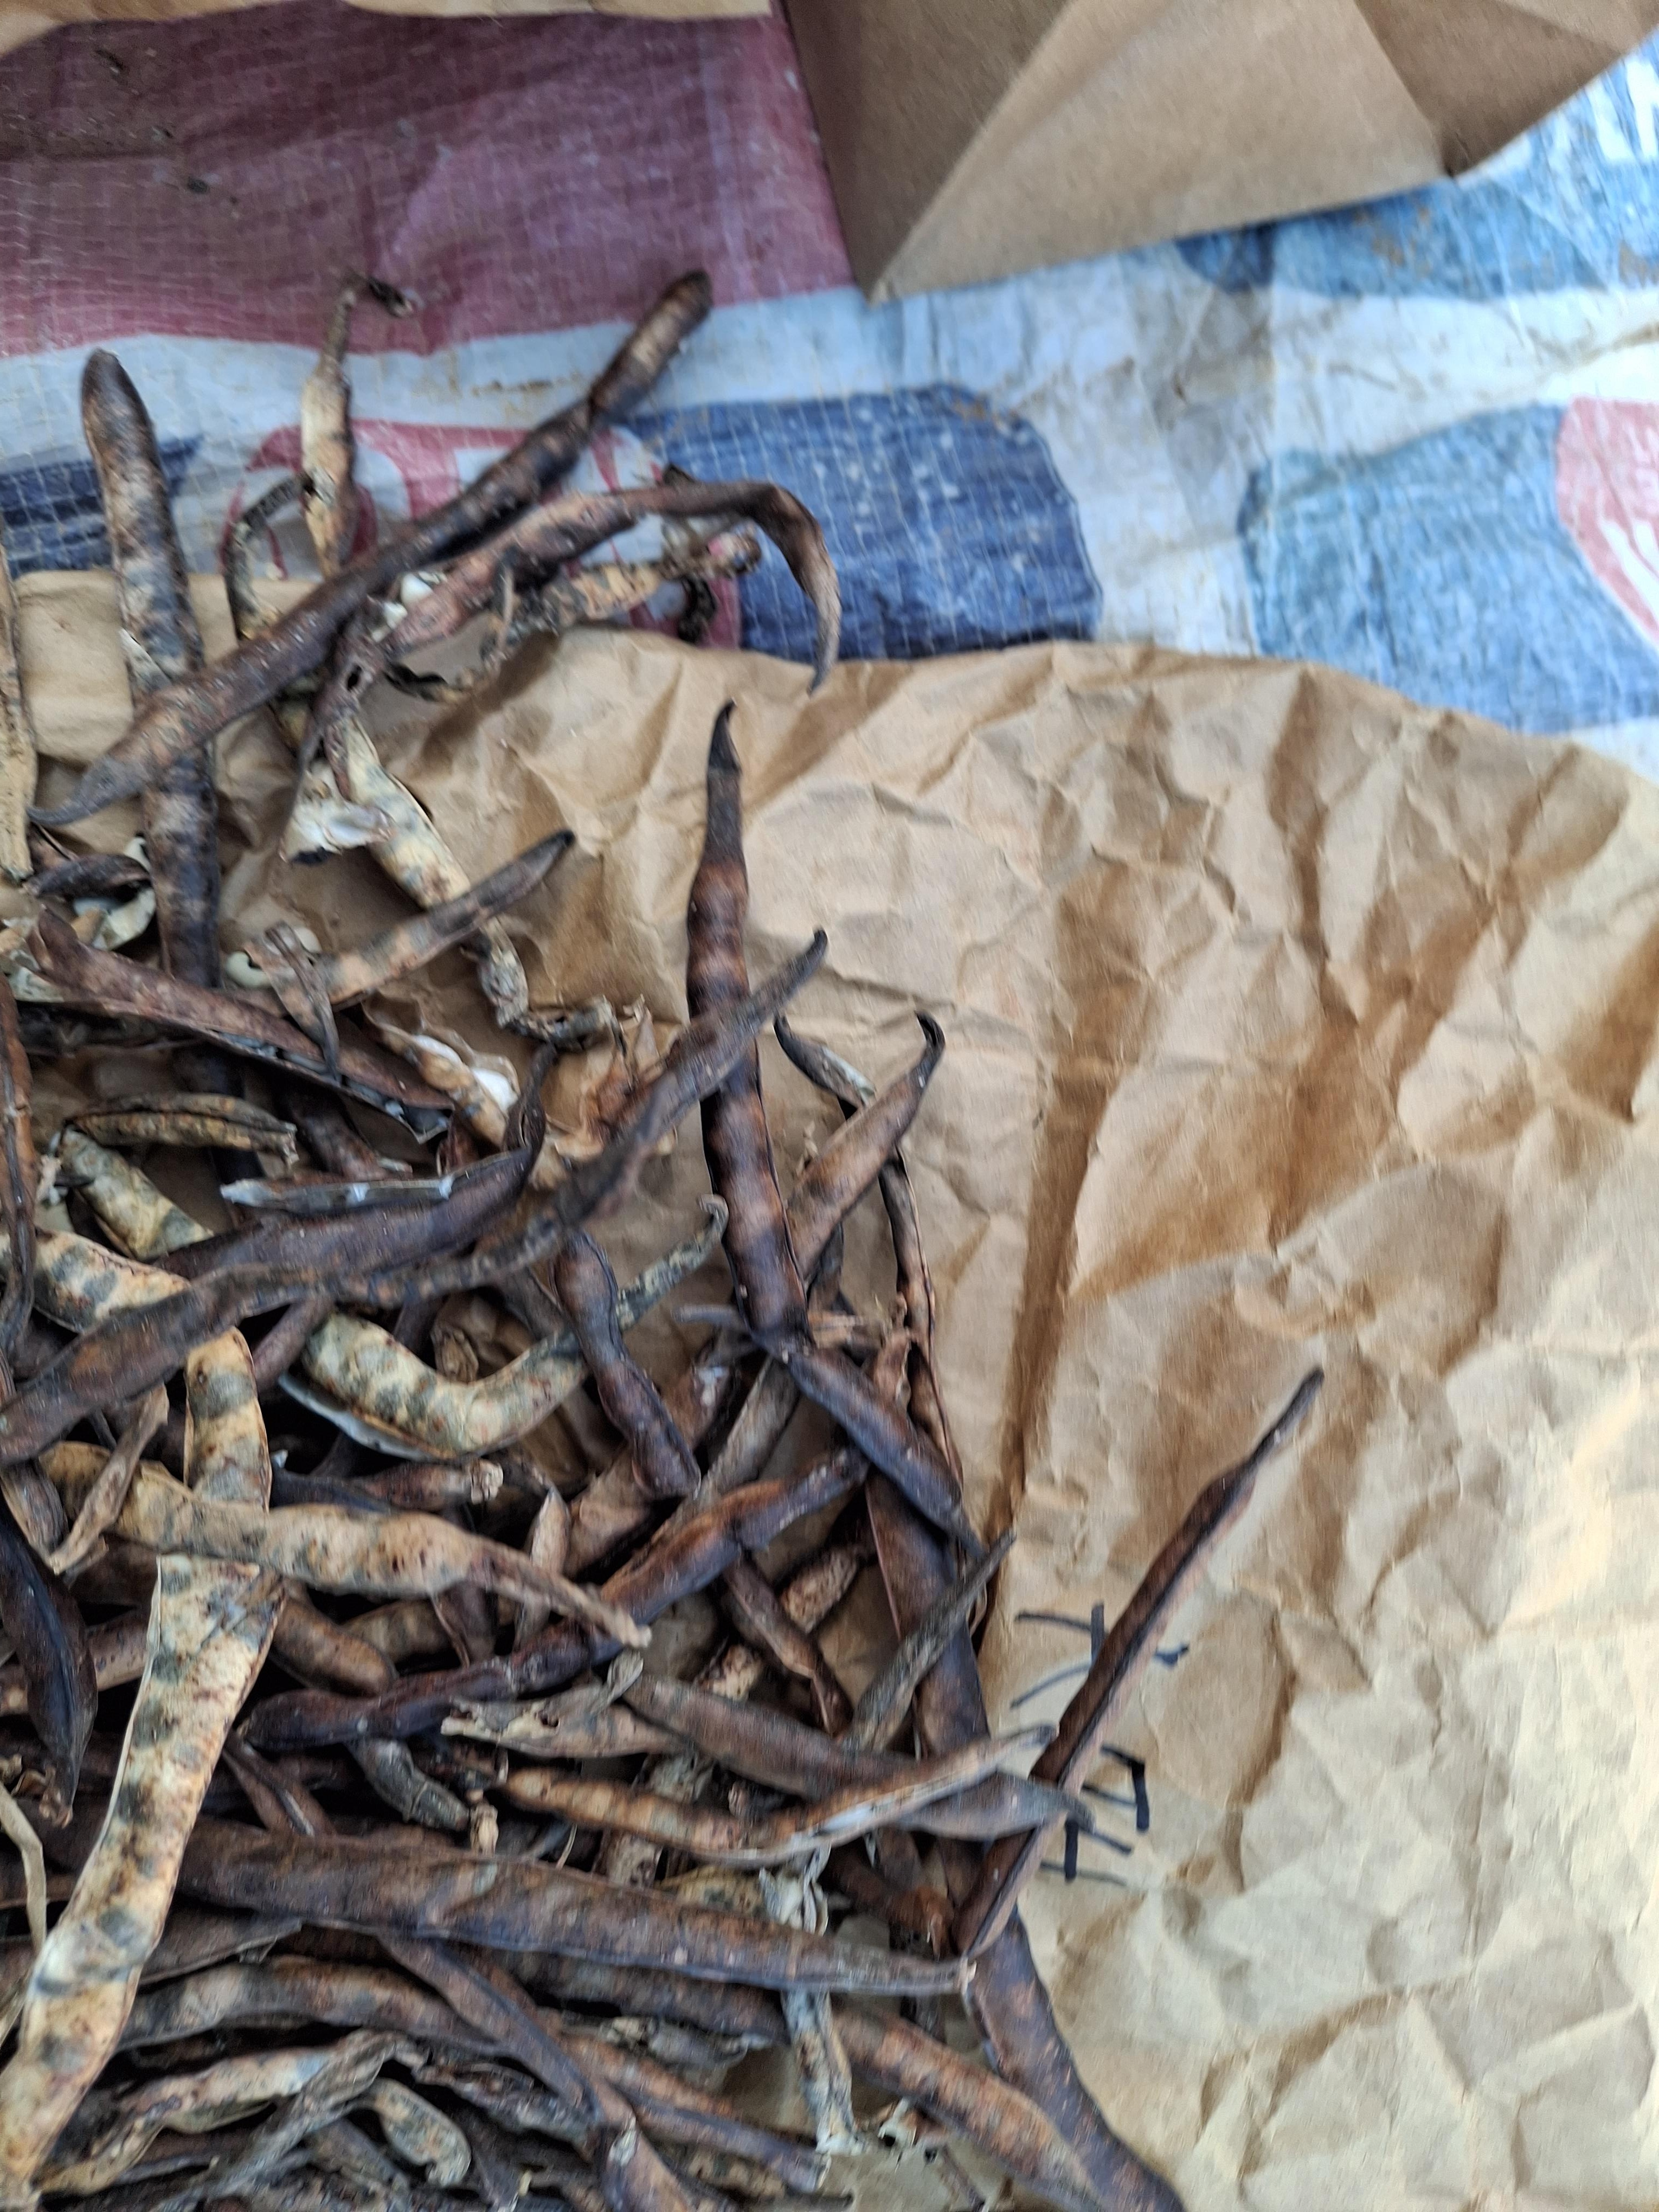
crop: cowpea
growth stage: harvest
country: Nigeria
